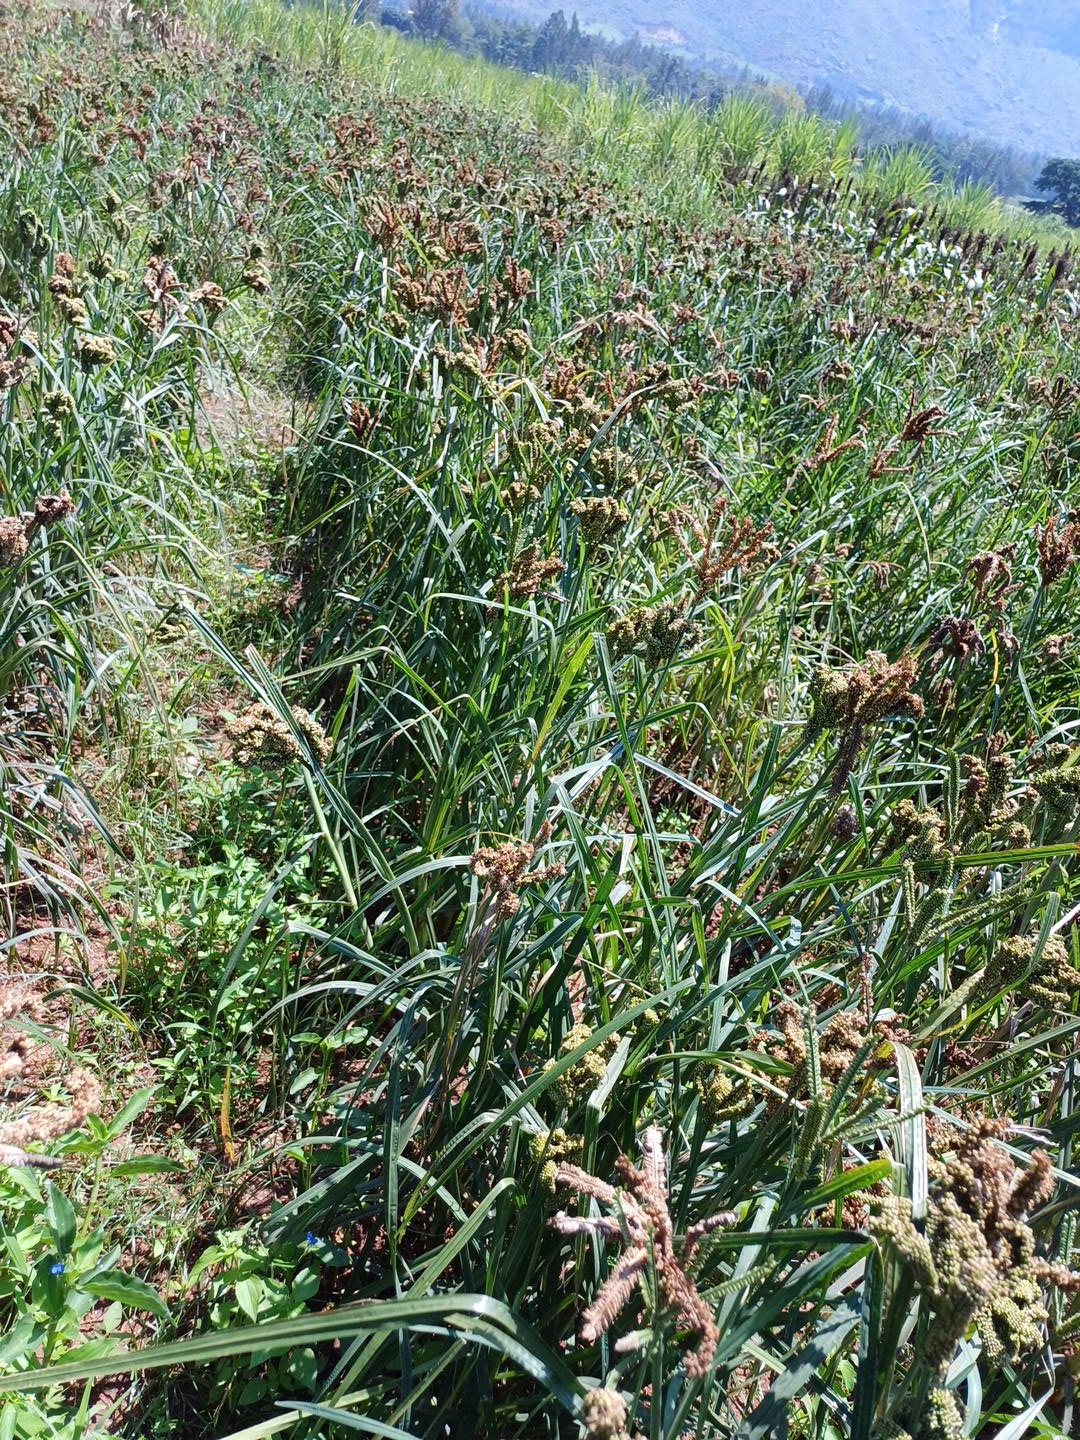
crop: finger millet
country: Kenya
